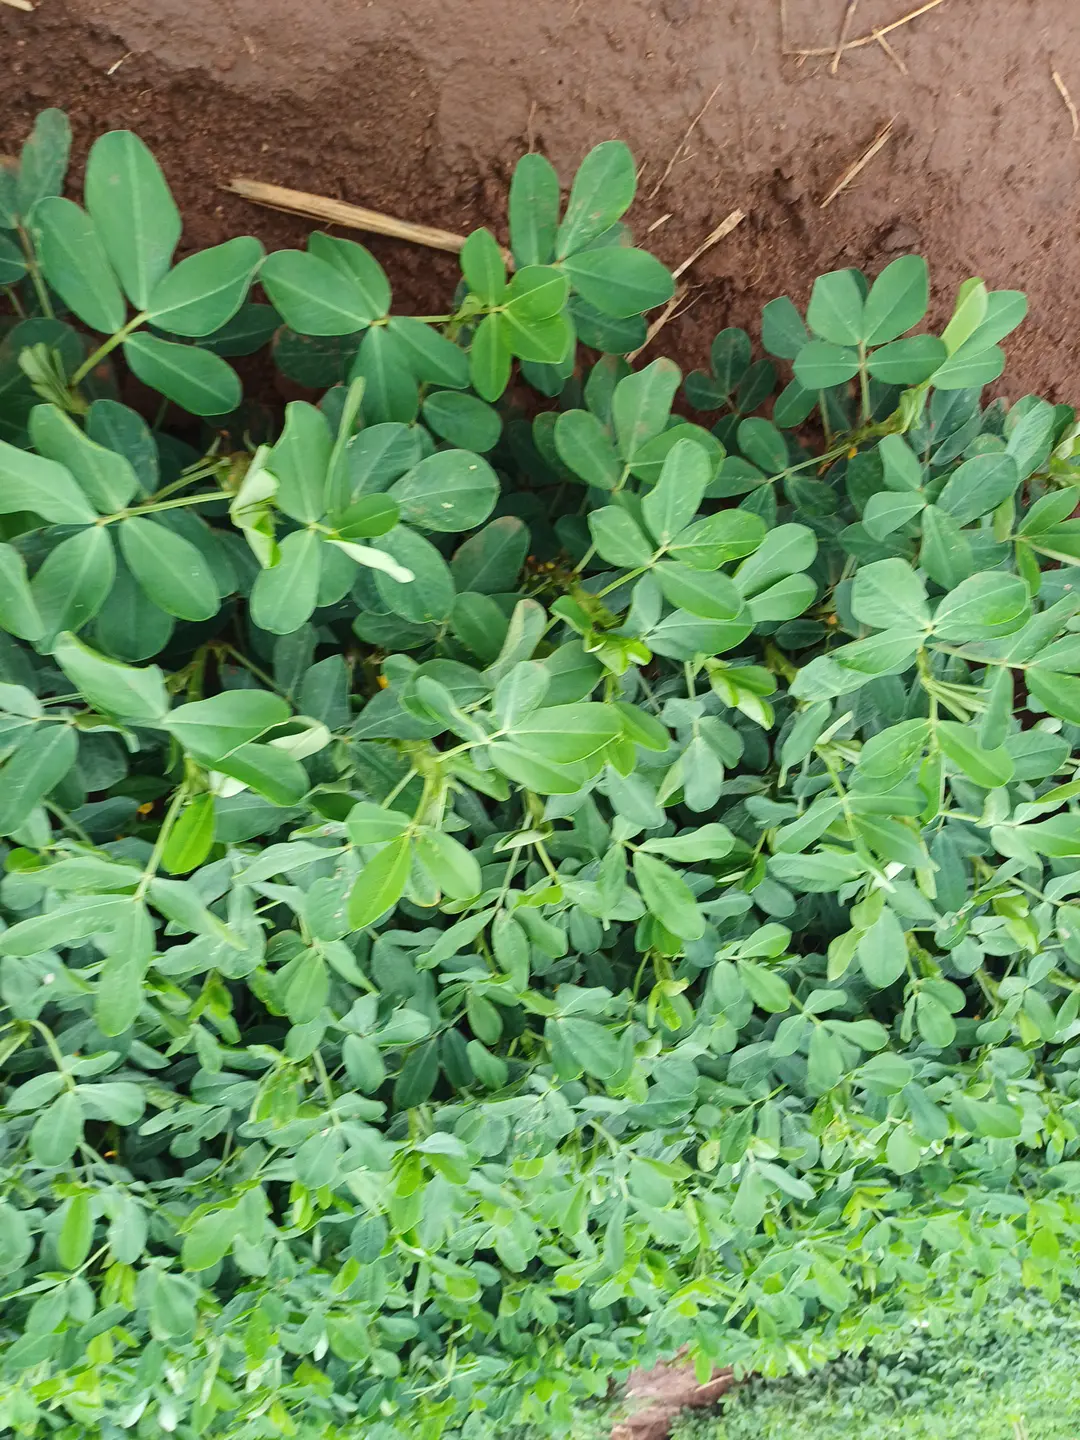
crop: groundnut
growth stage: flowering
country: Kenya
